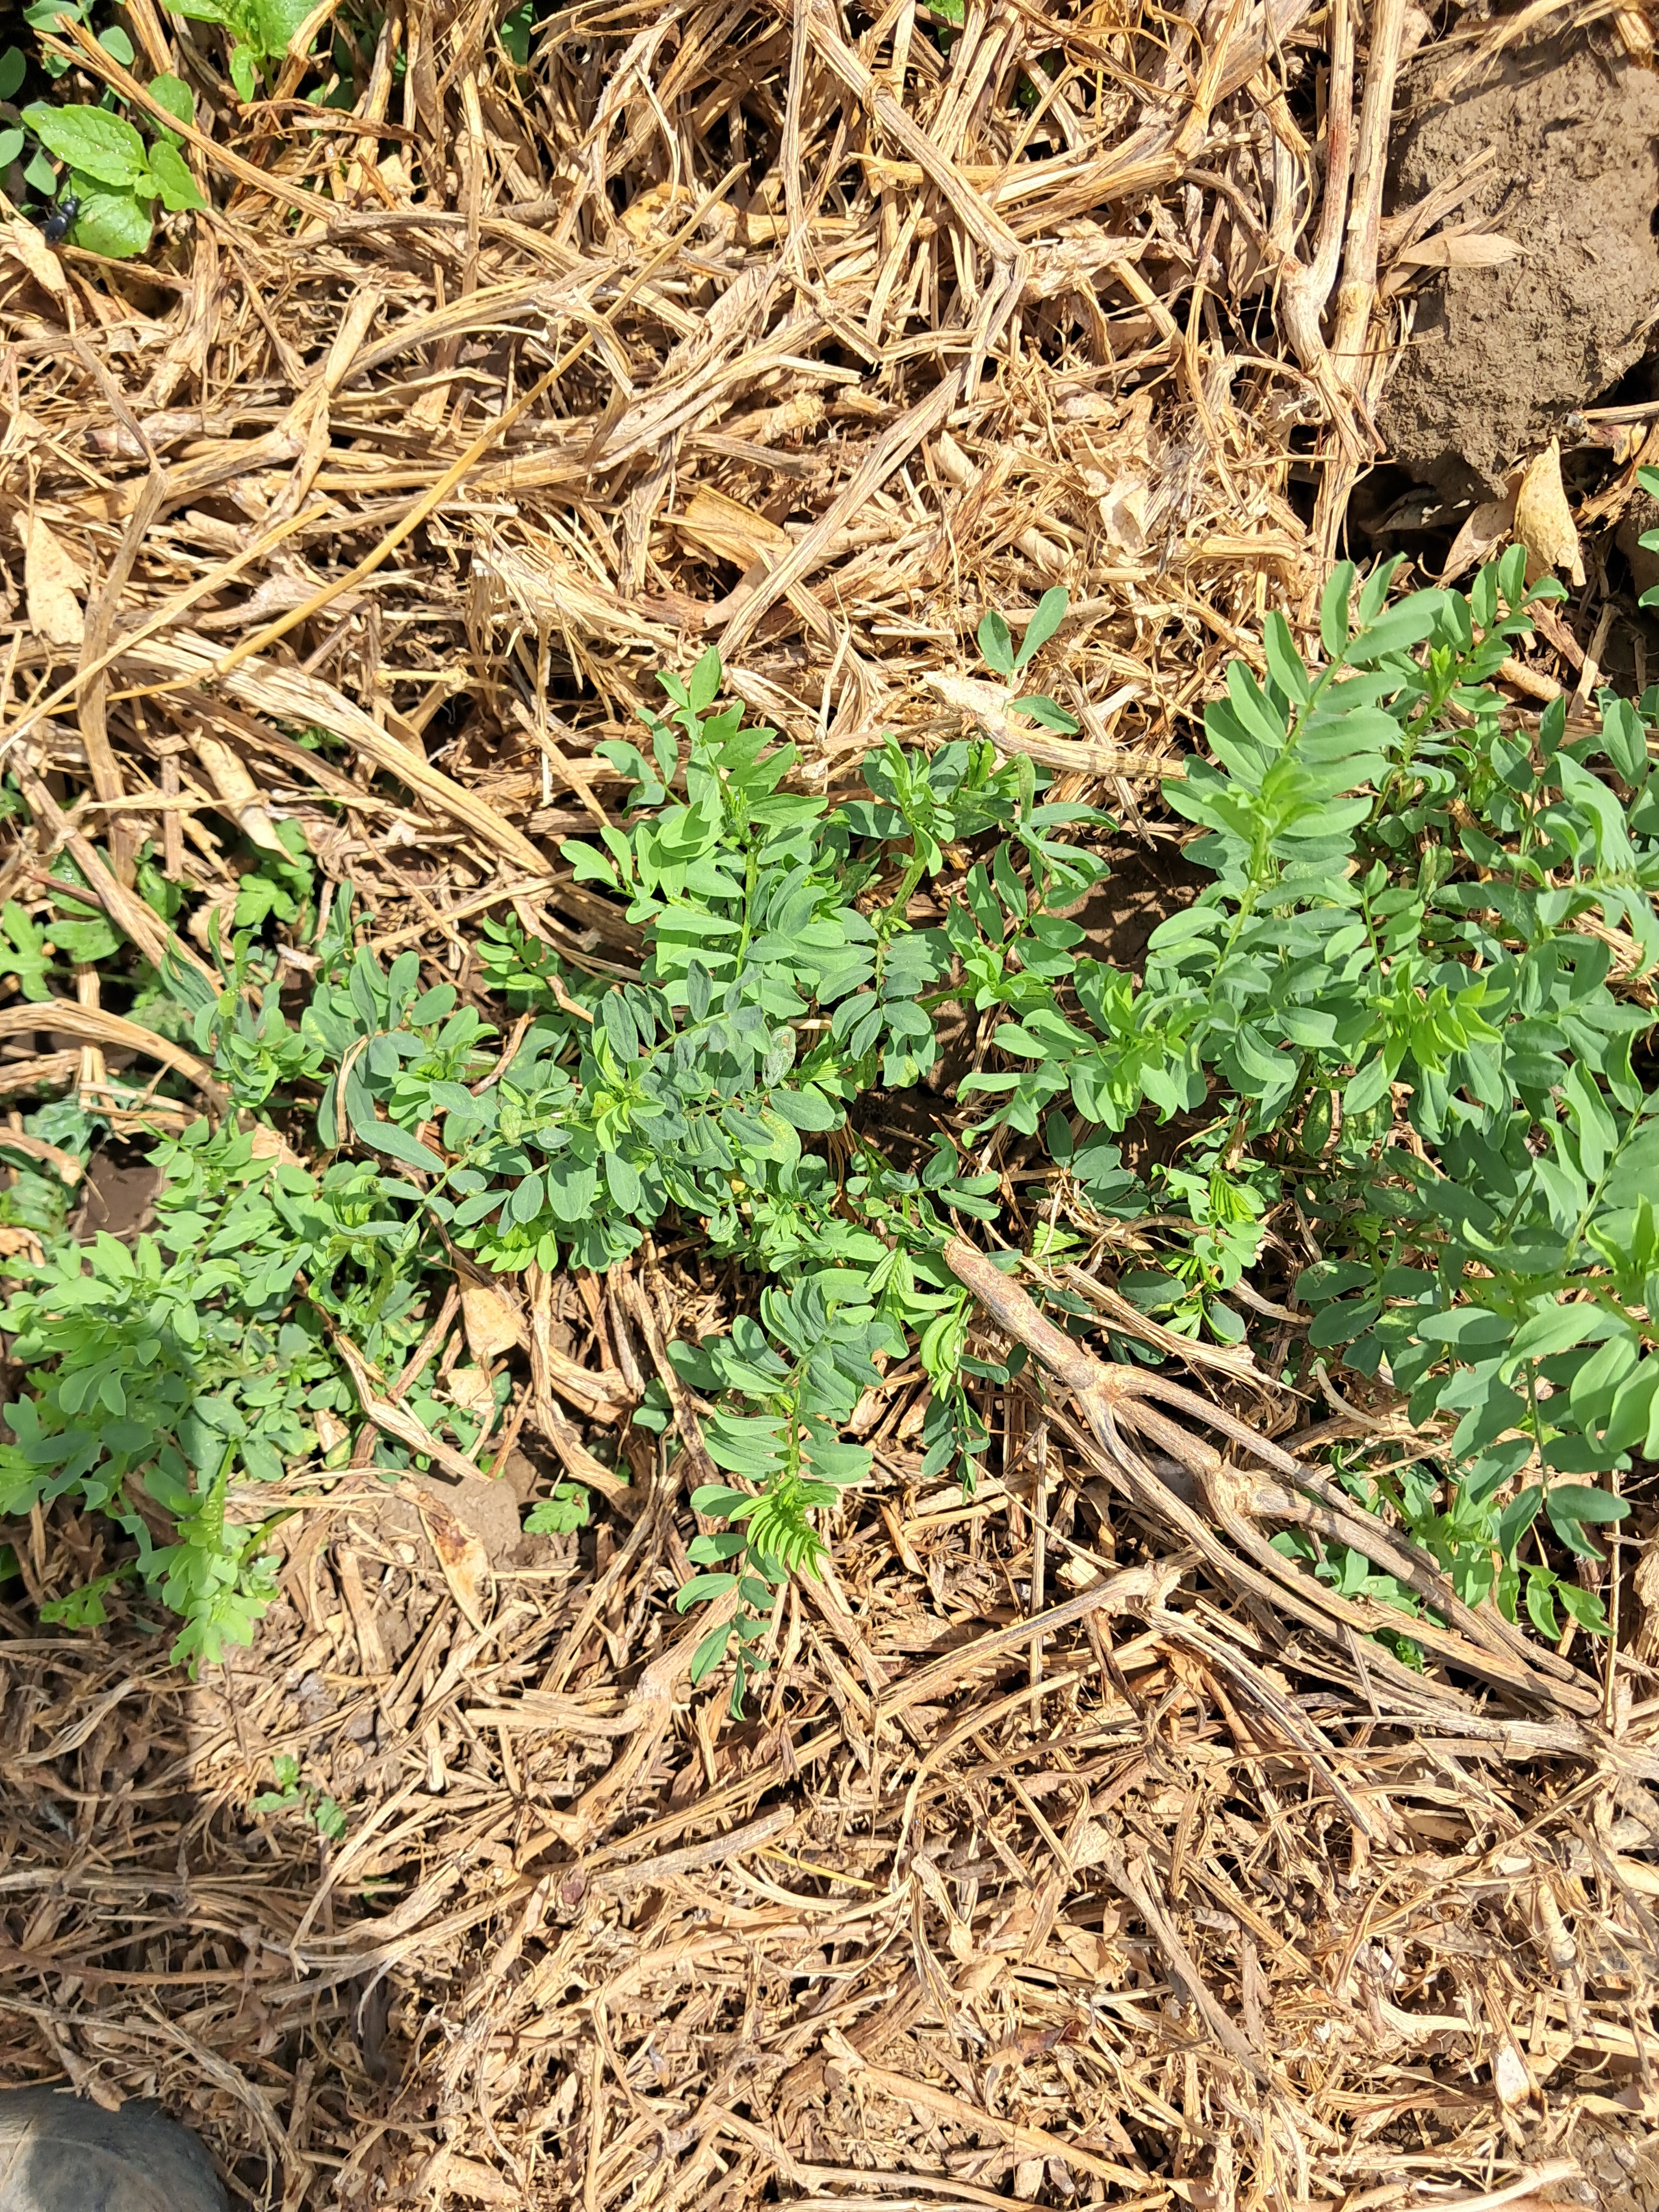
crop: lentil
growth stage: vegetative
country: Tanzania
